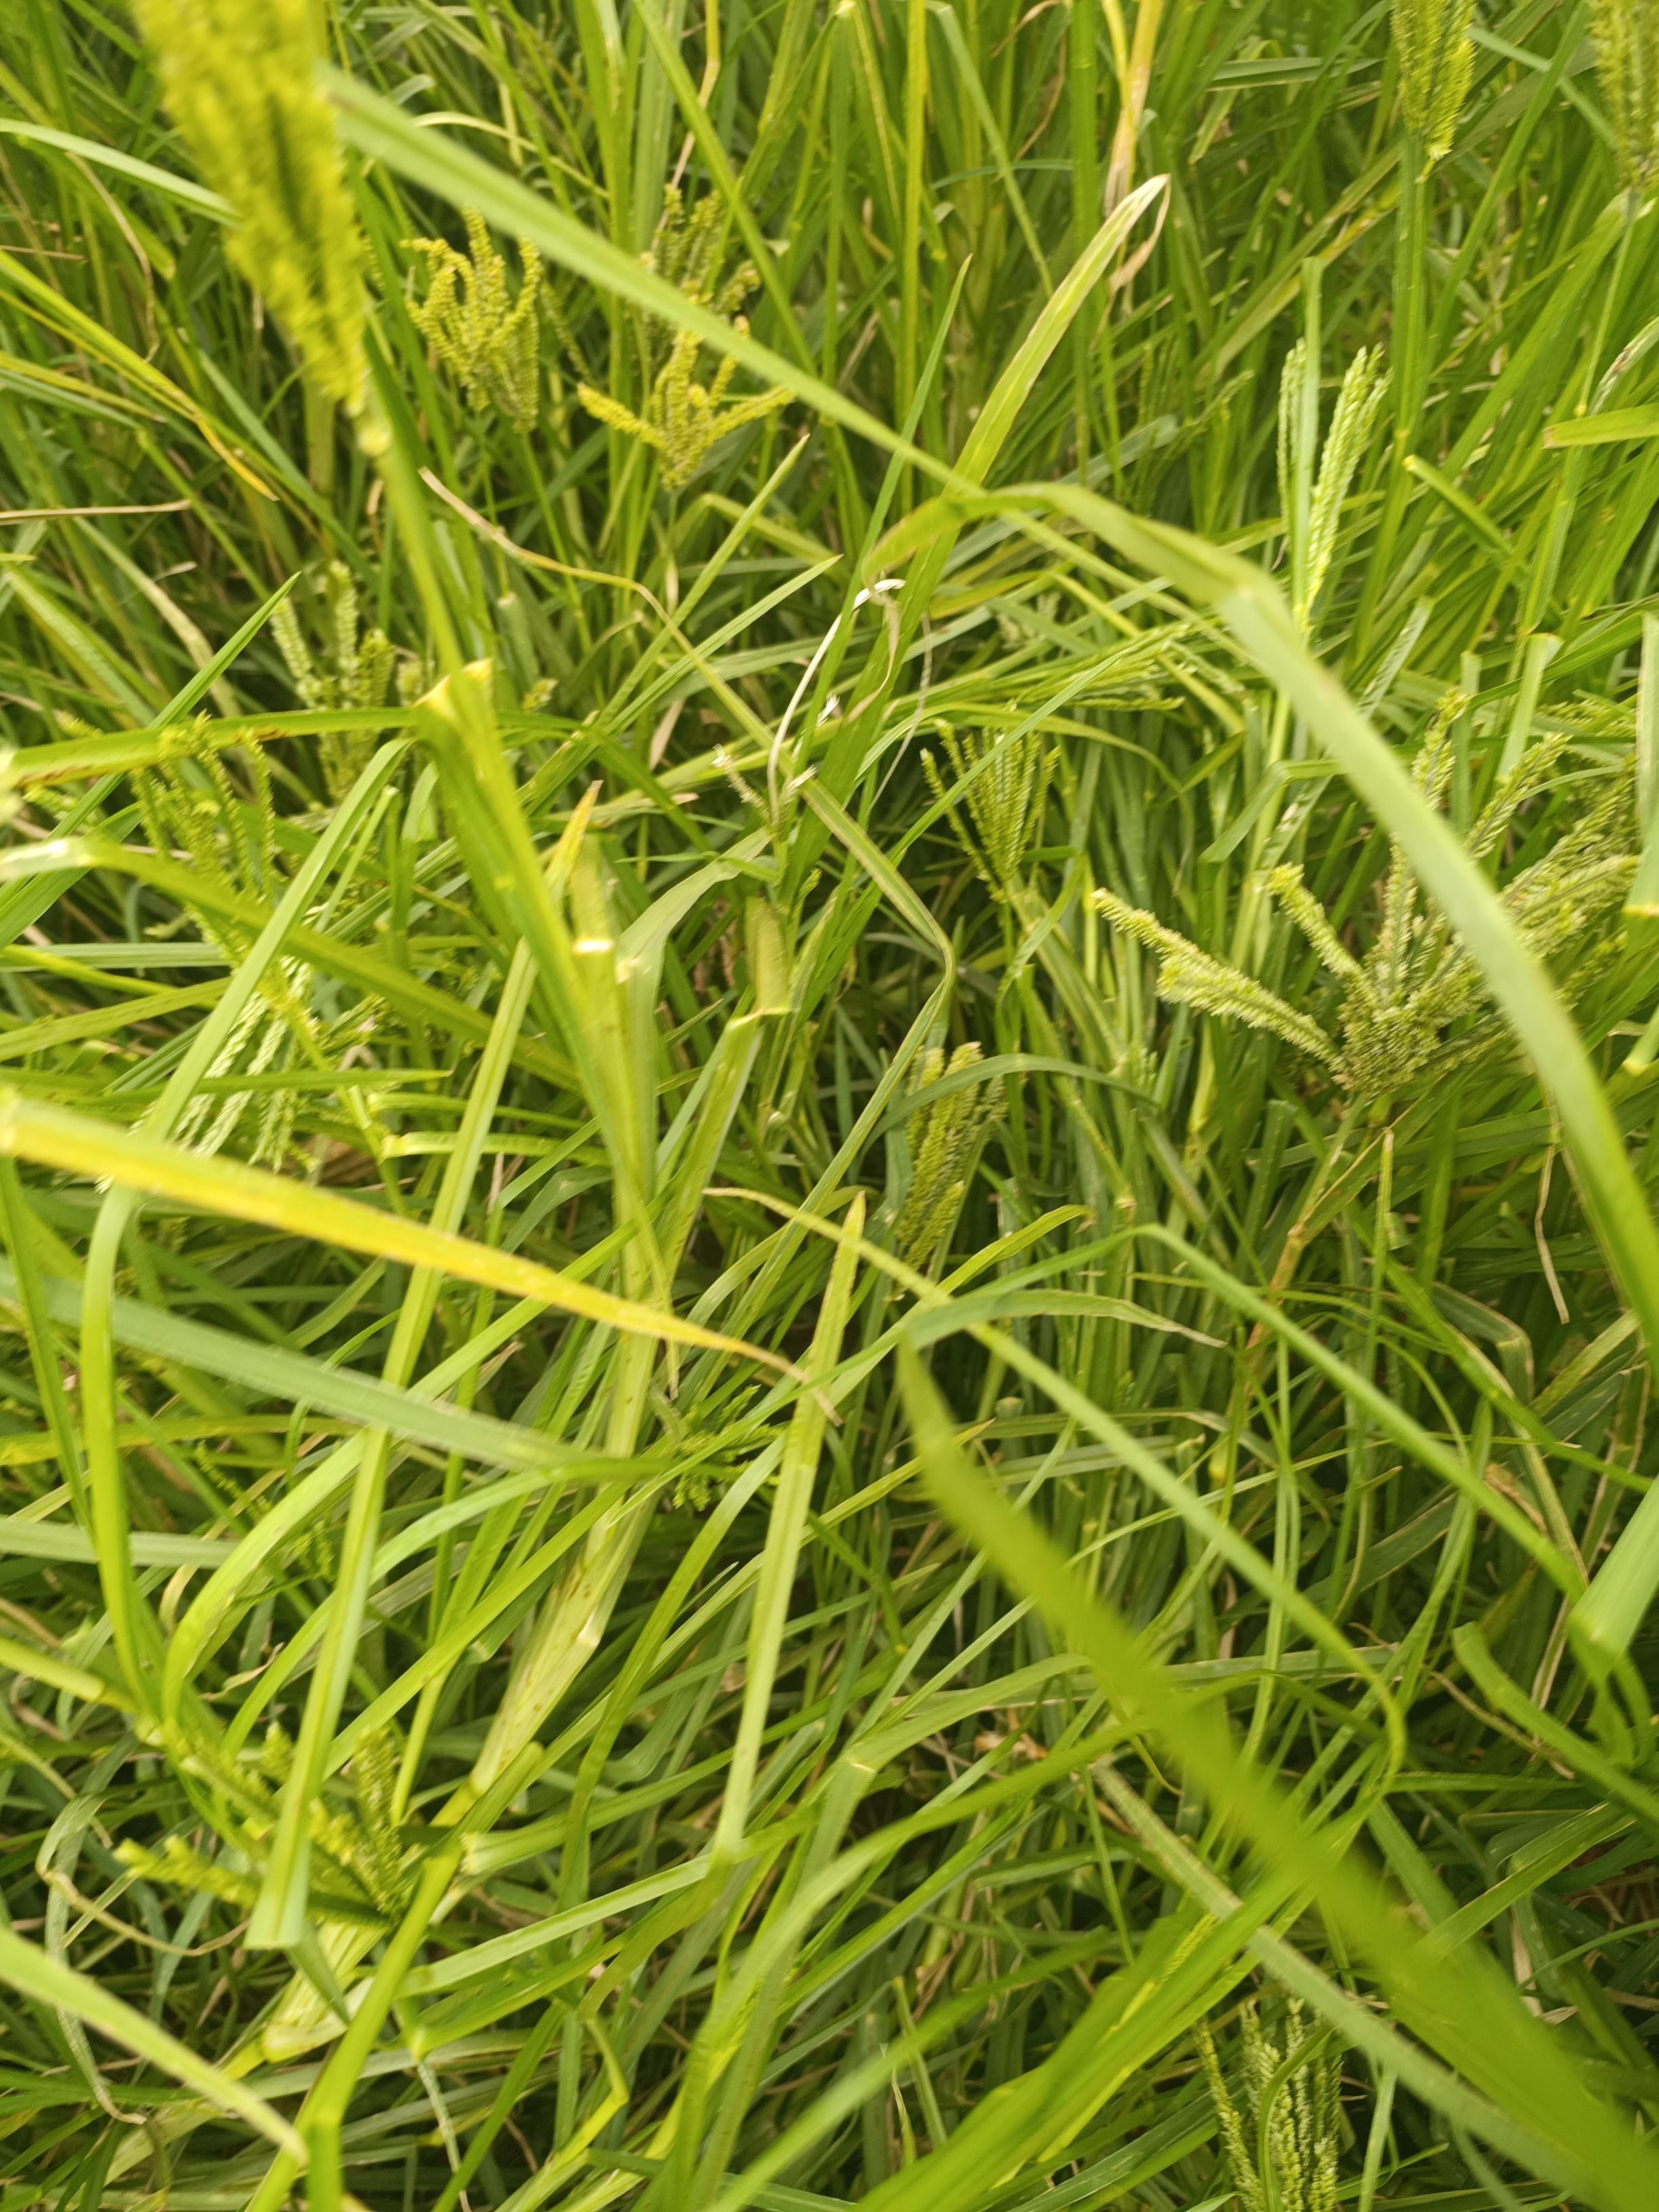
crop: finger millet
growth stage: flowering
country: Kenya
